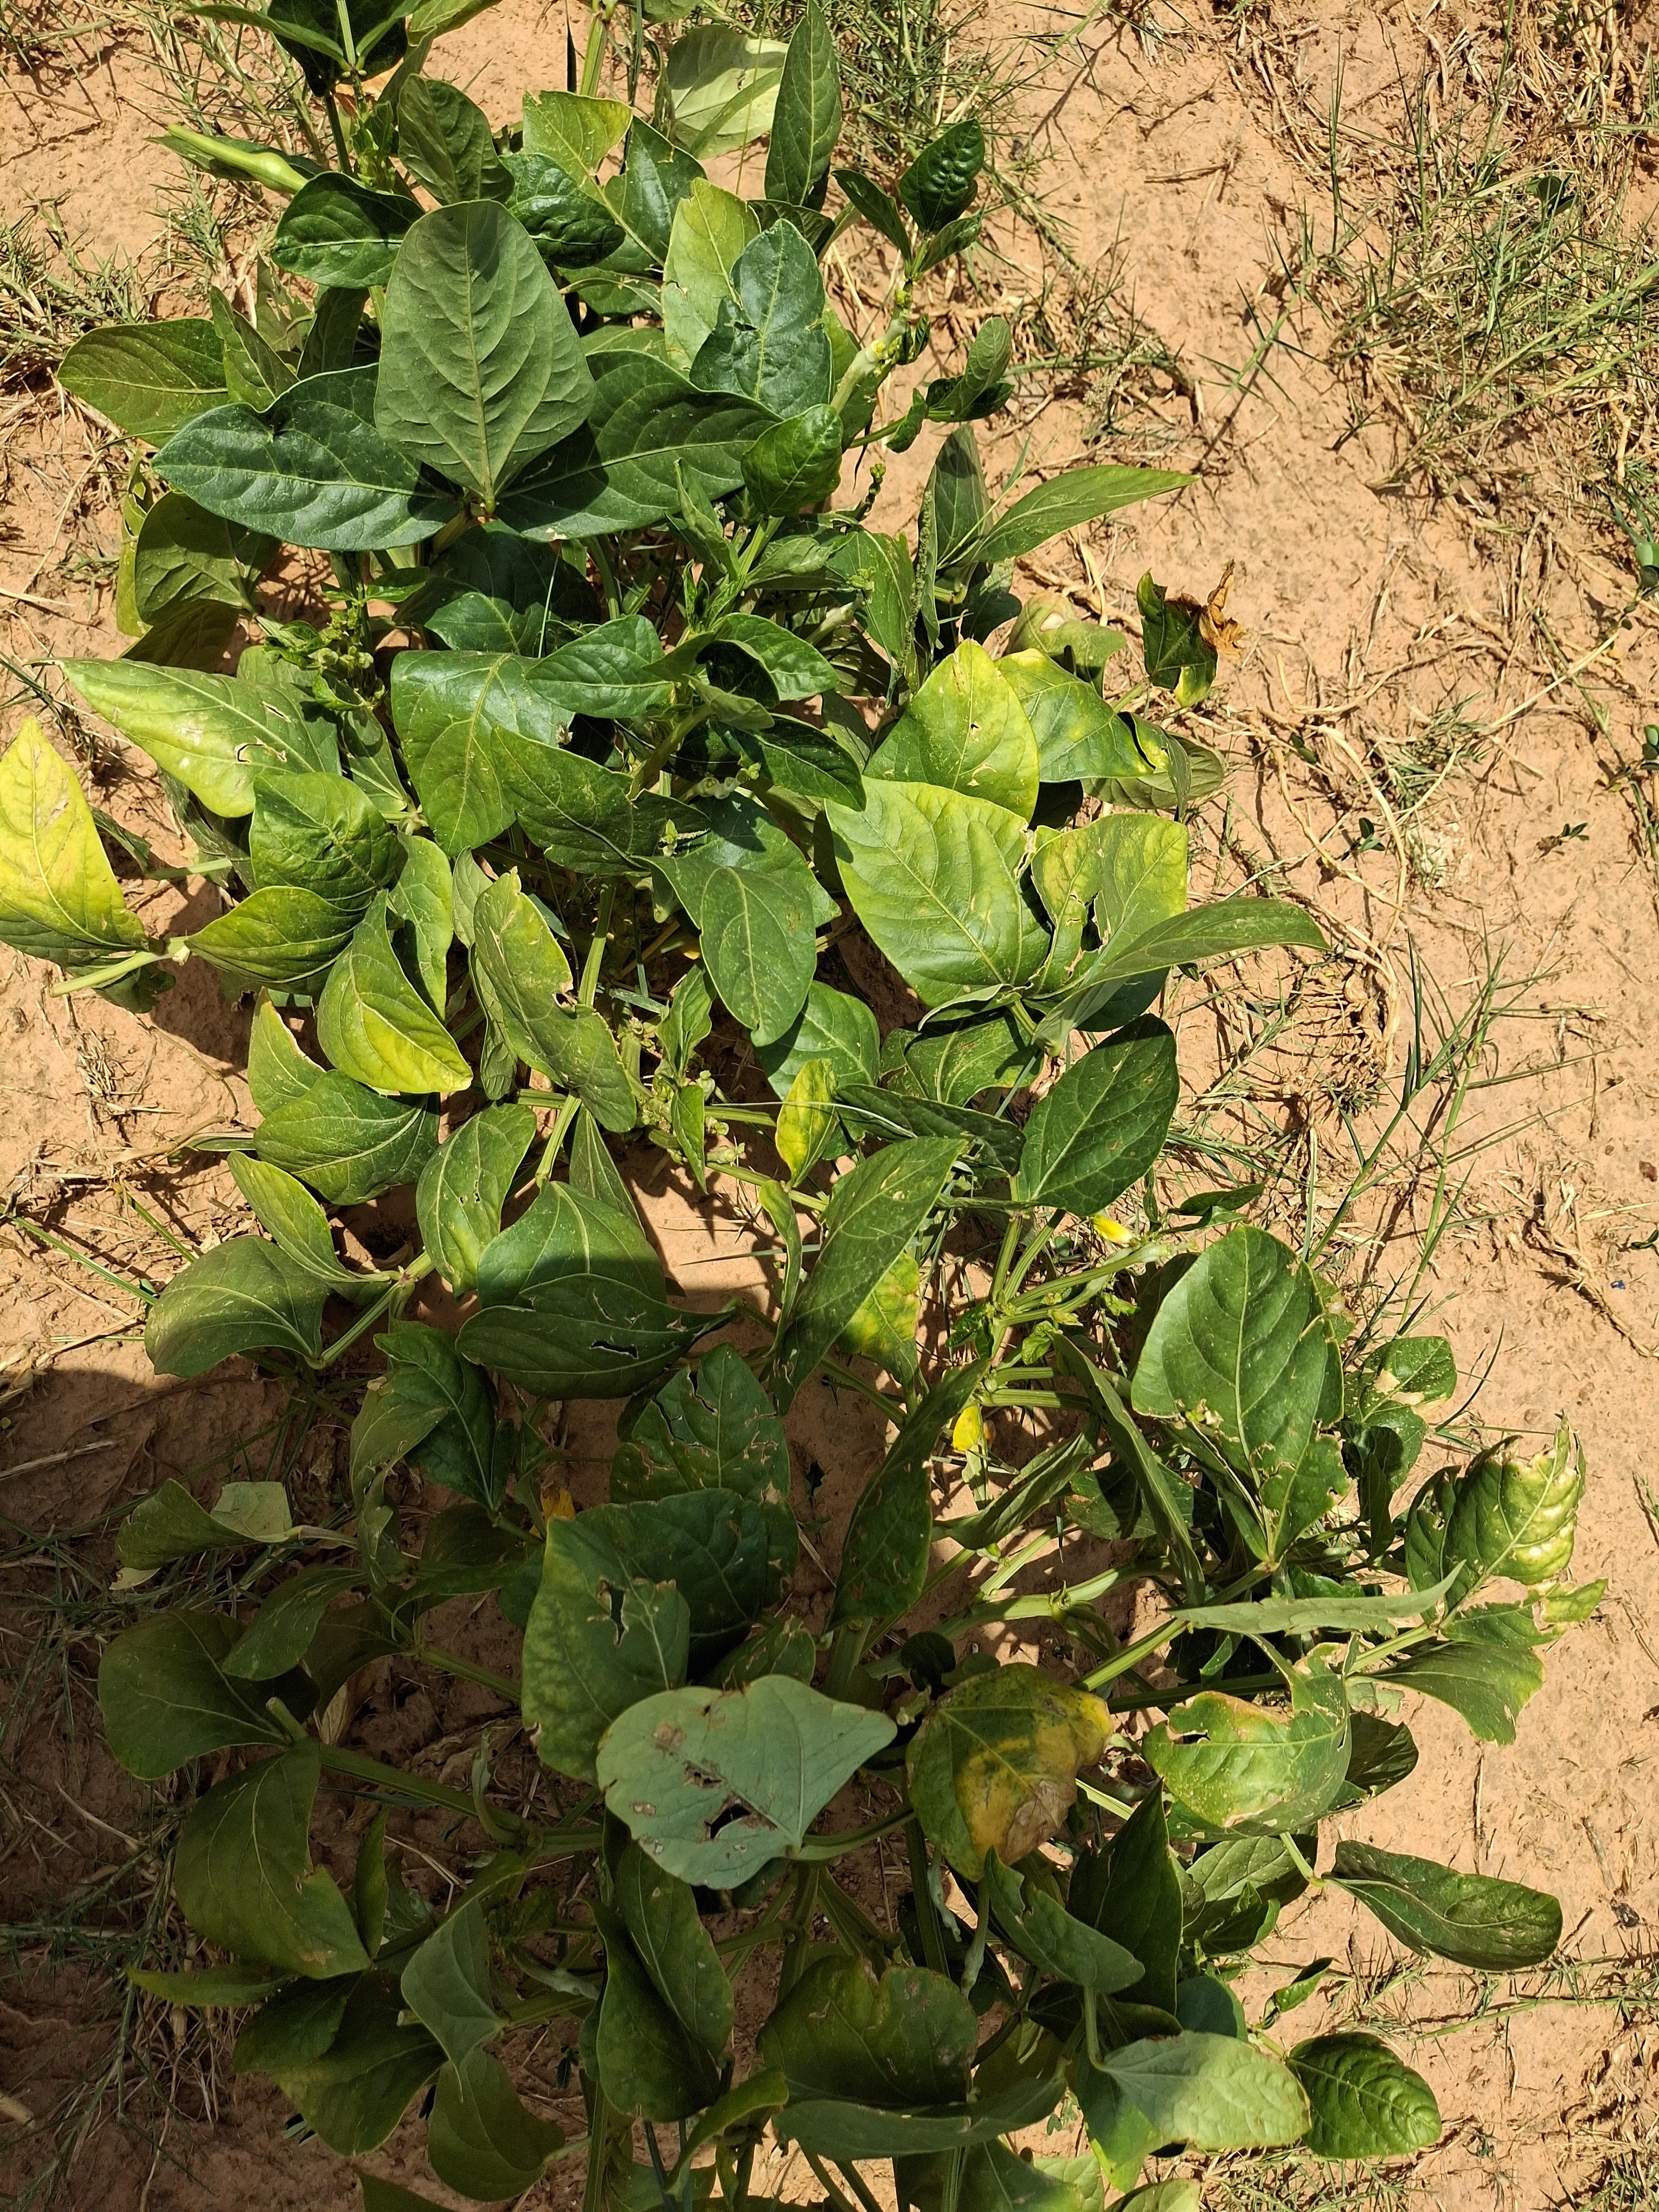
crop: cowpea
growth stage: harvest maturity
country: Nigeria
